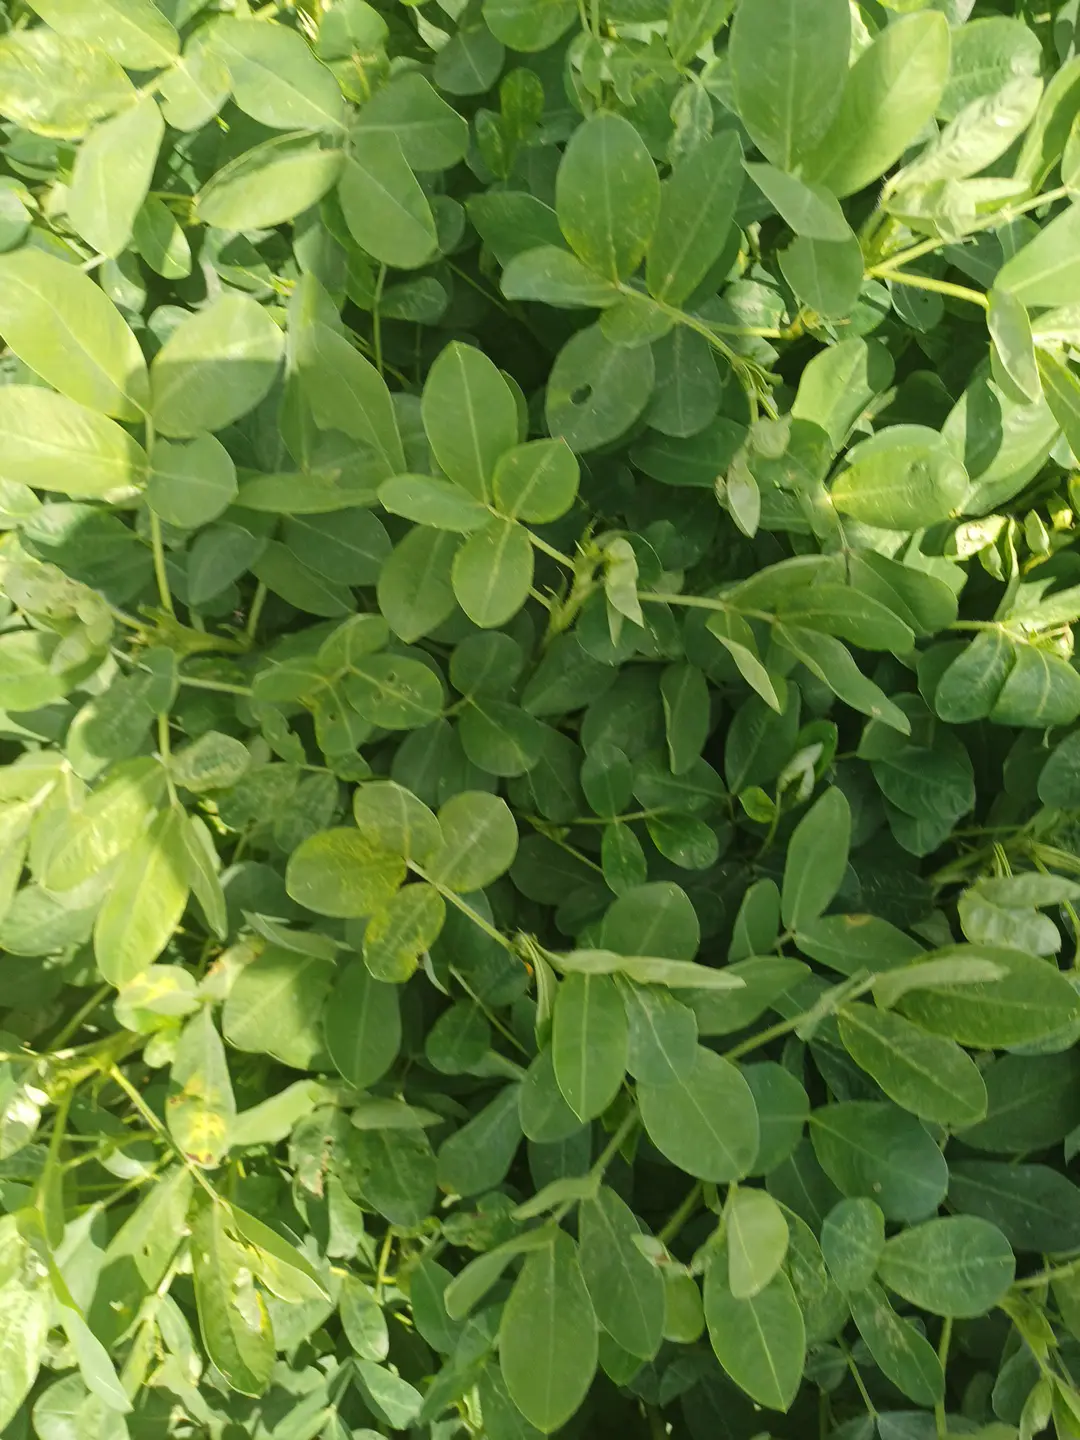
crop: groundnut
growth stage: pegging
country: Kenya
